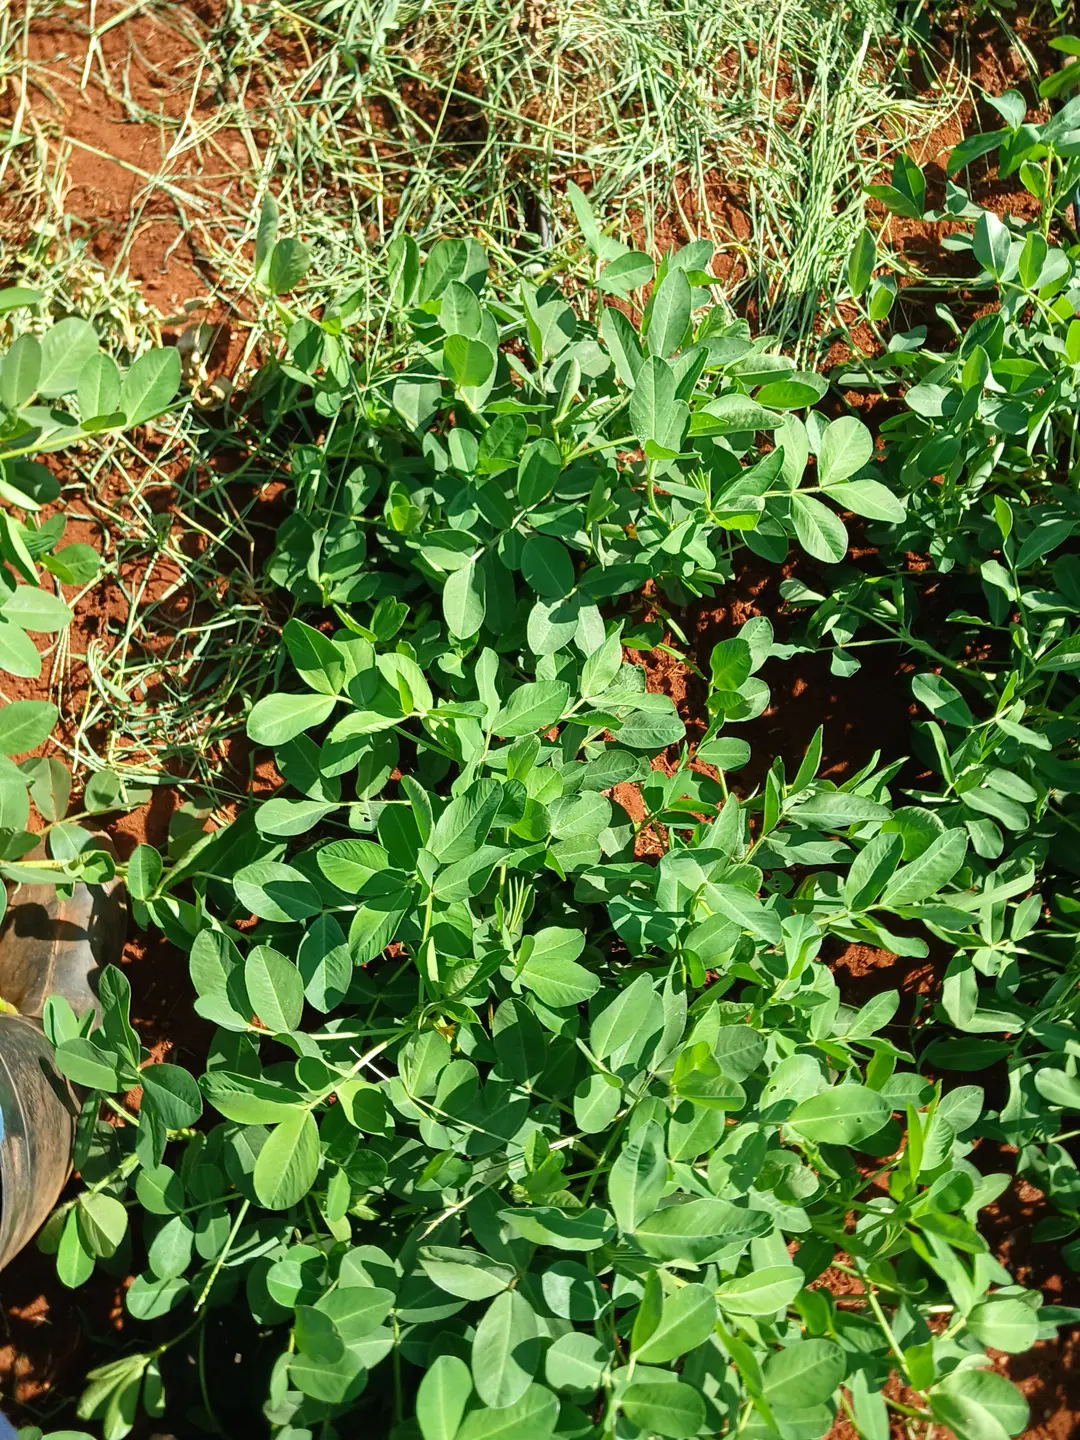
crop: groundnut
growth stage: flowering
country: Kenya
